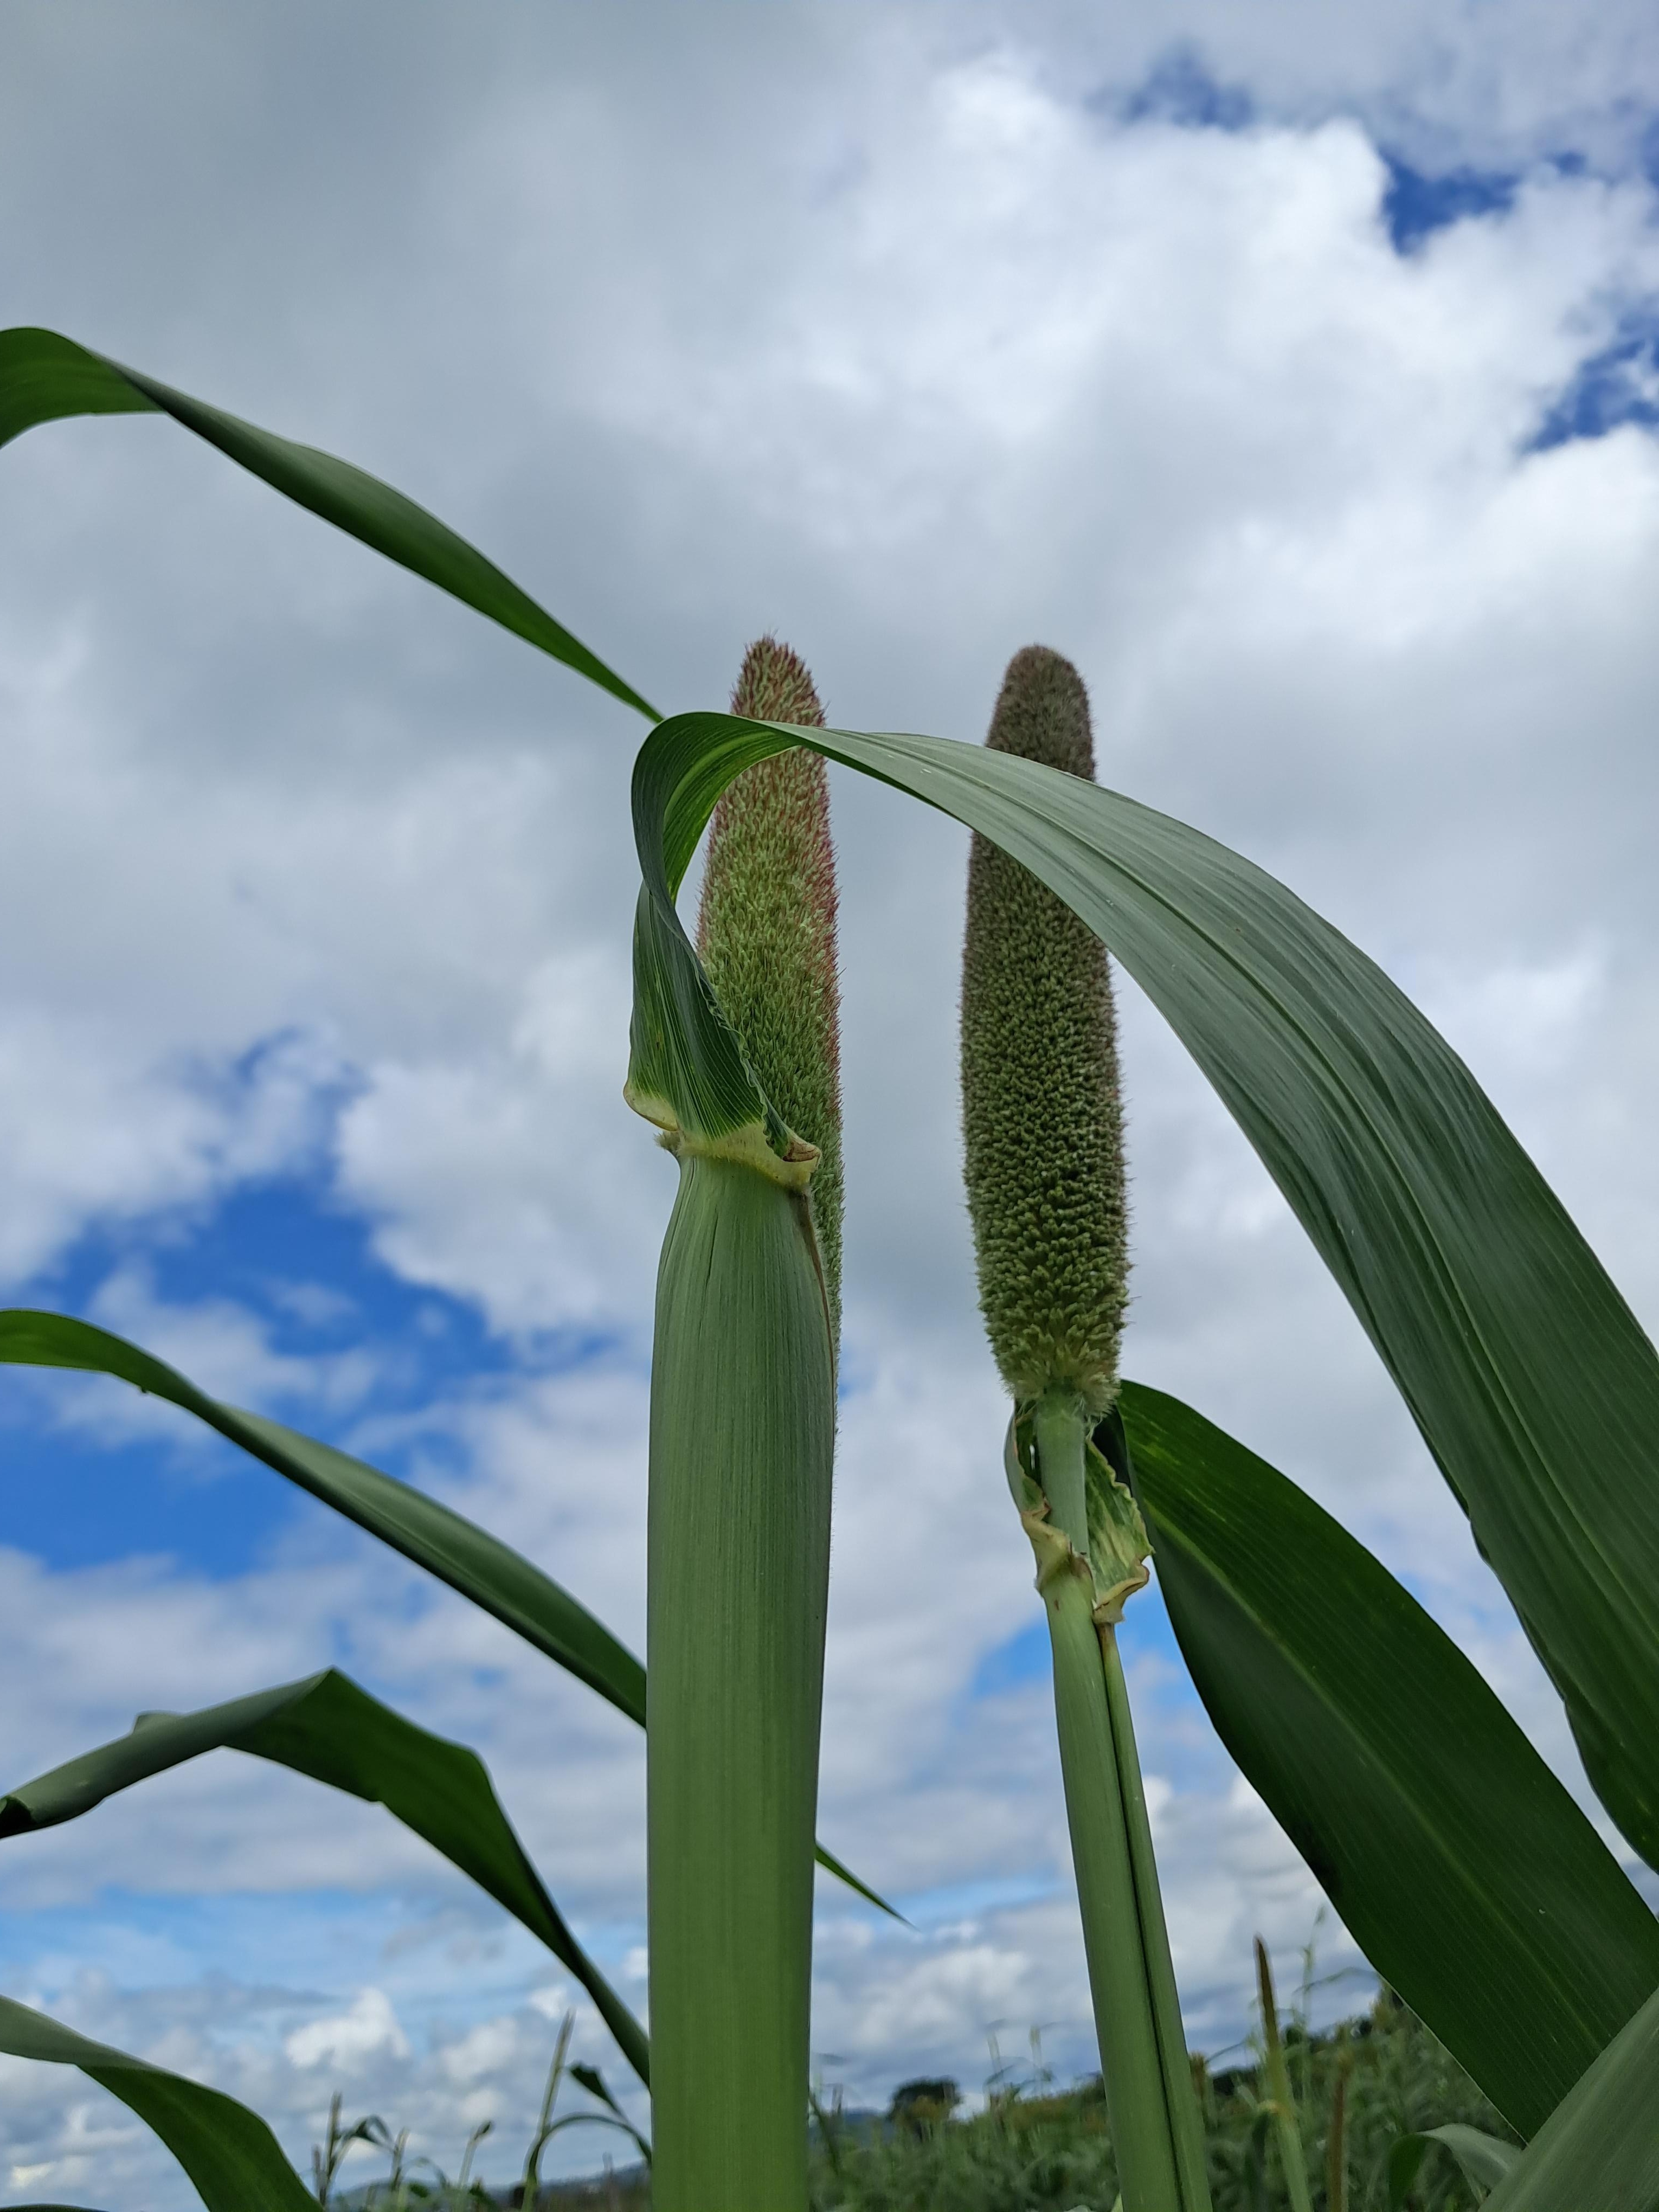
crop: pearl millet
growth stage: heading tuber
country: Tanzania
